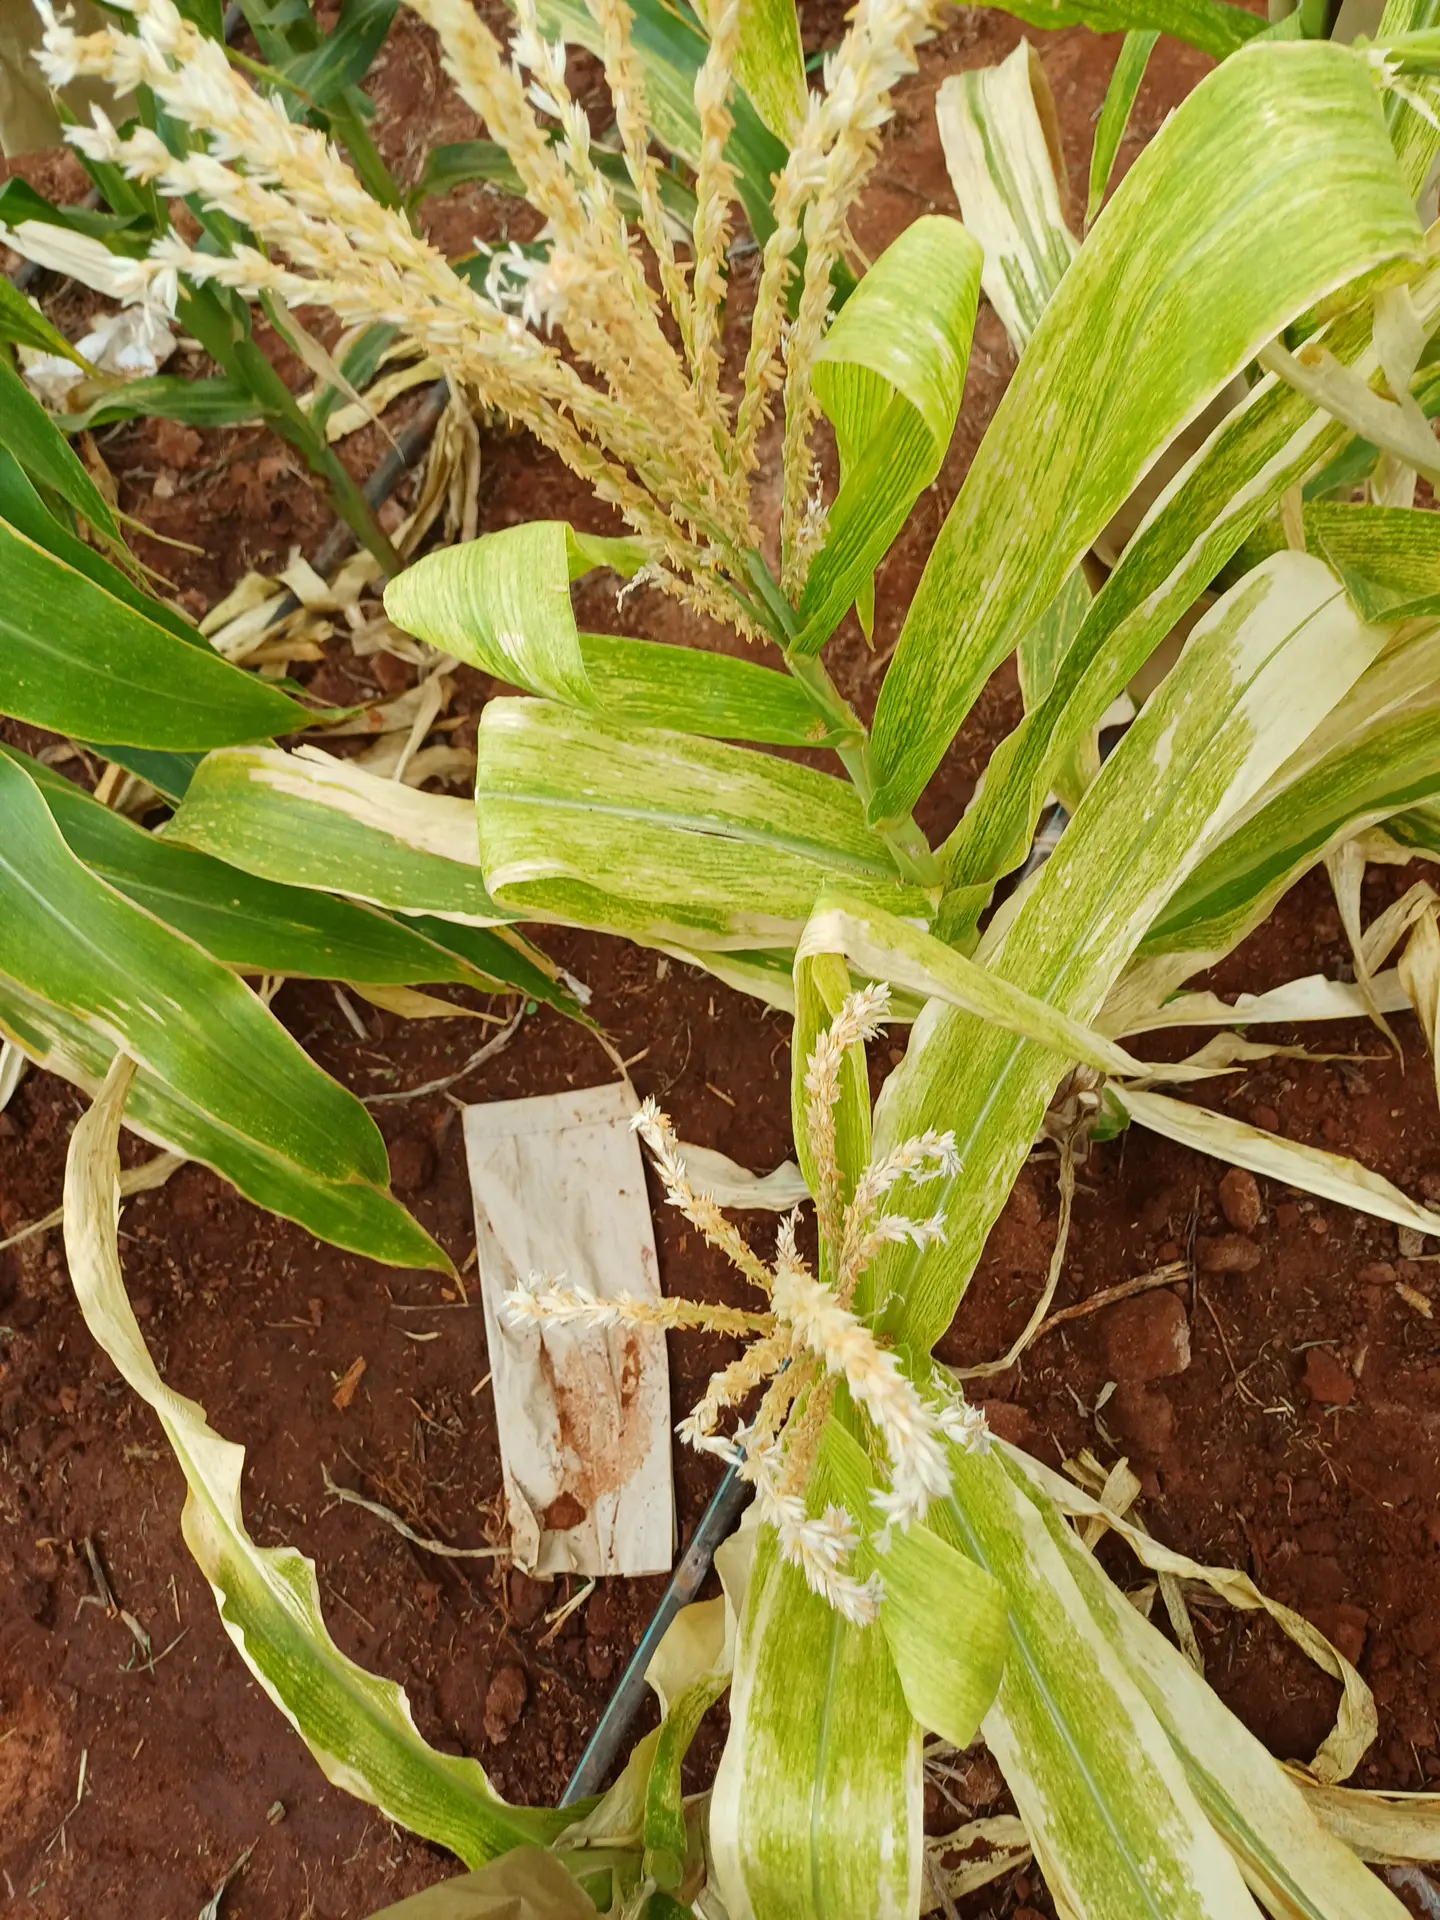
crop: maize
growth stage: flowering
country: Kenya
